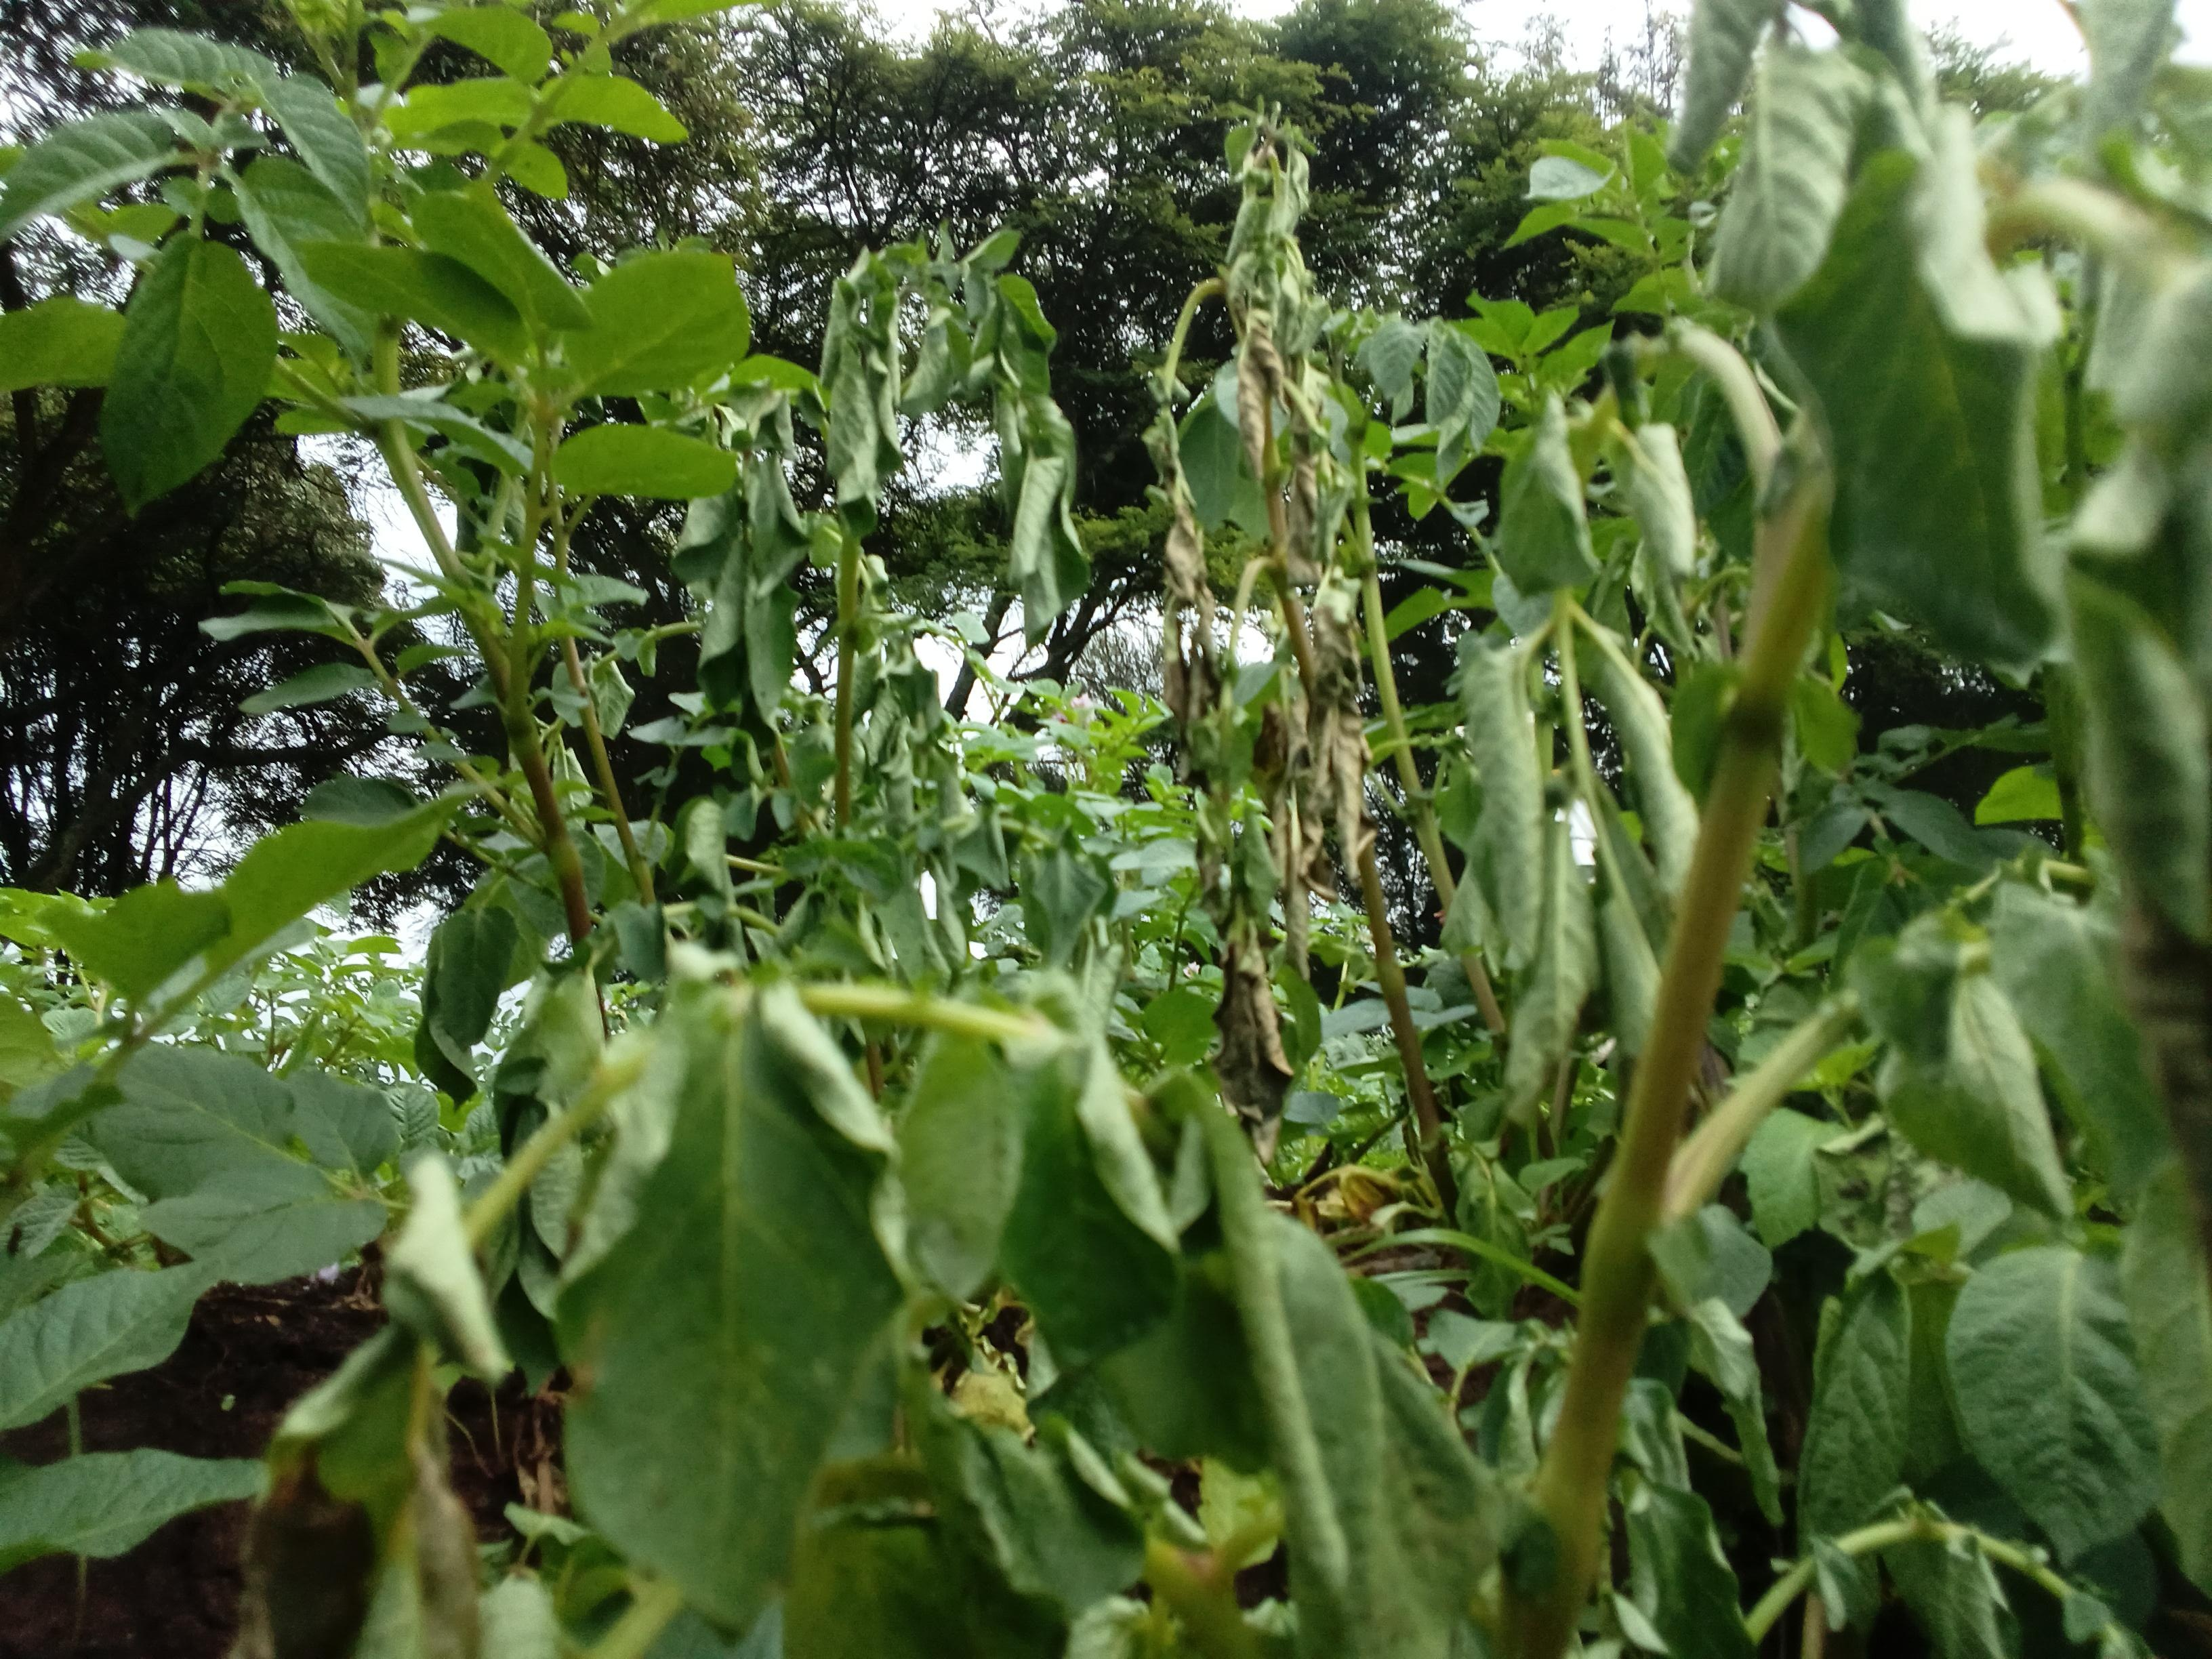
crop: potato
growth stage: vegetative
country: Kenya
